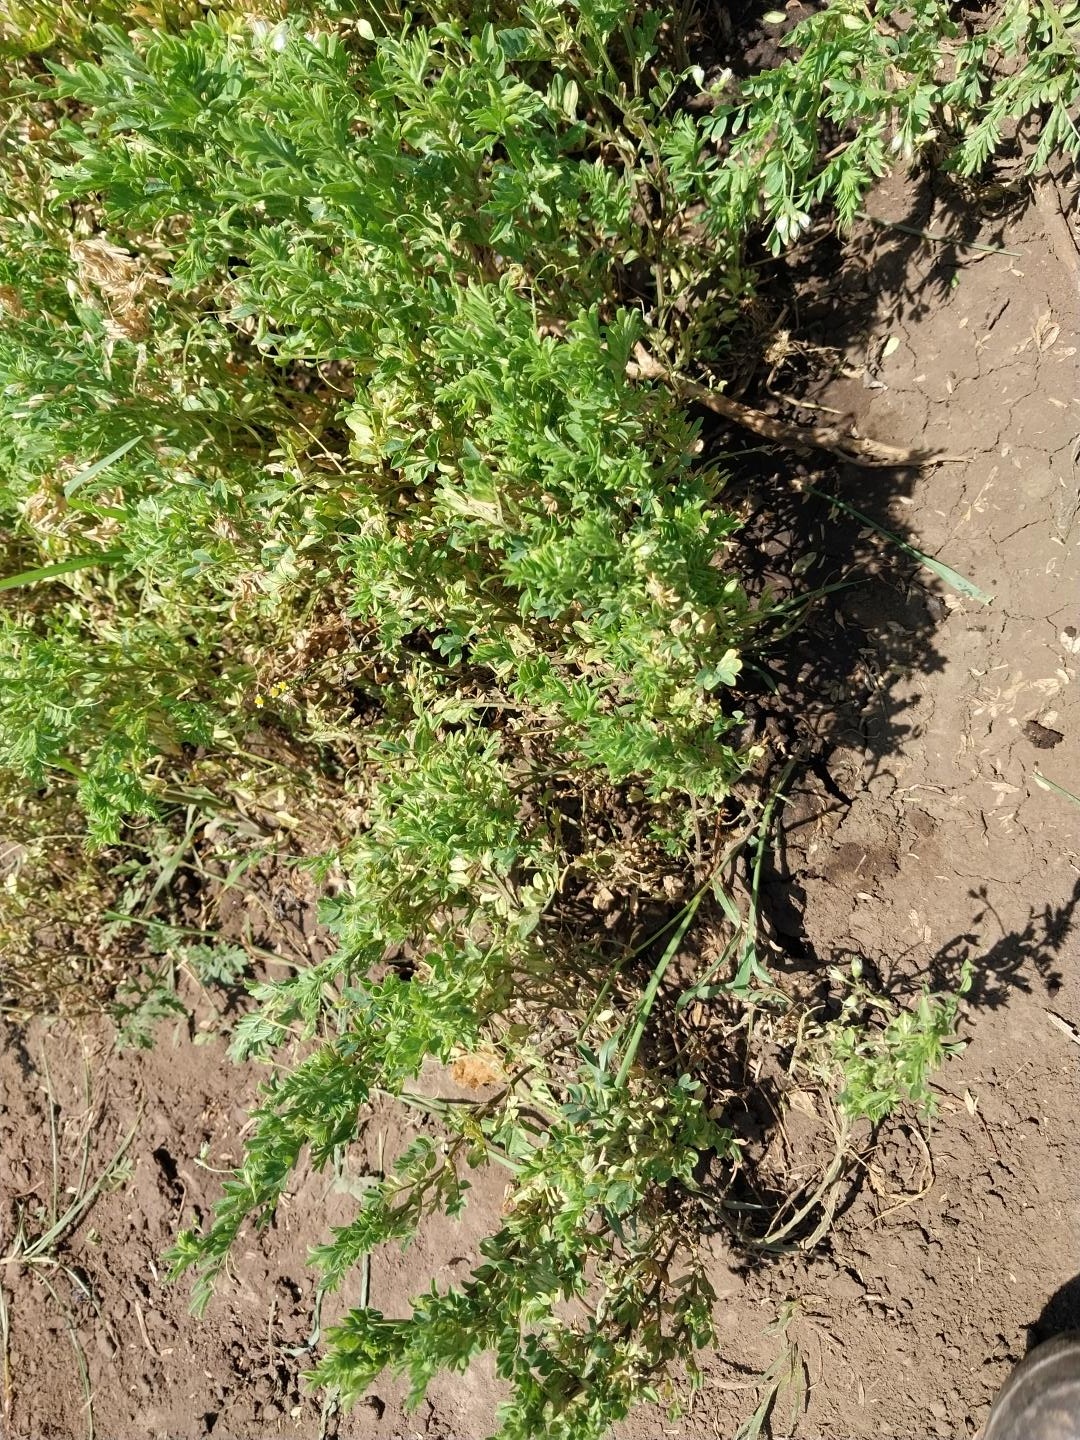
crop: lentil
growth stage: flowering
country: Tanzania
